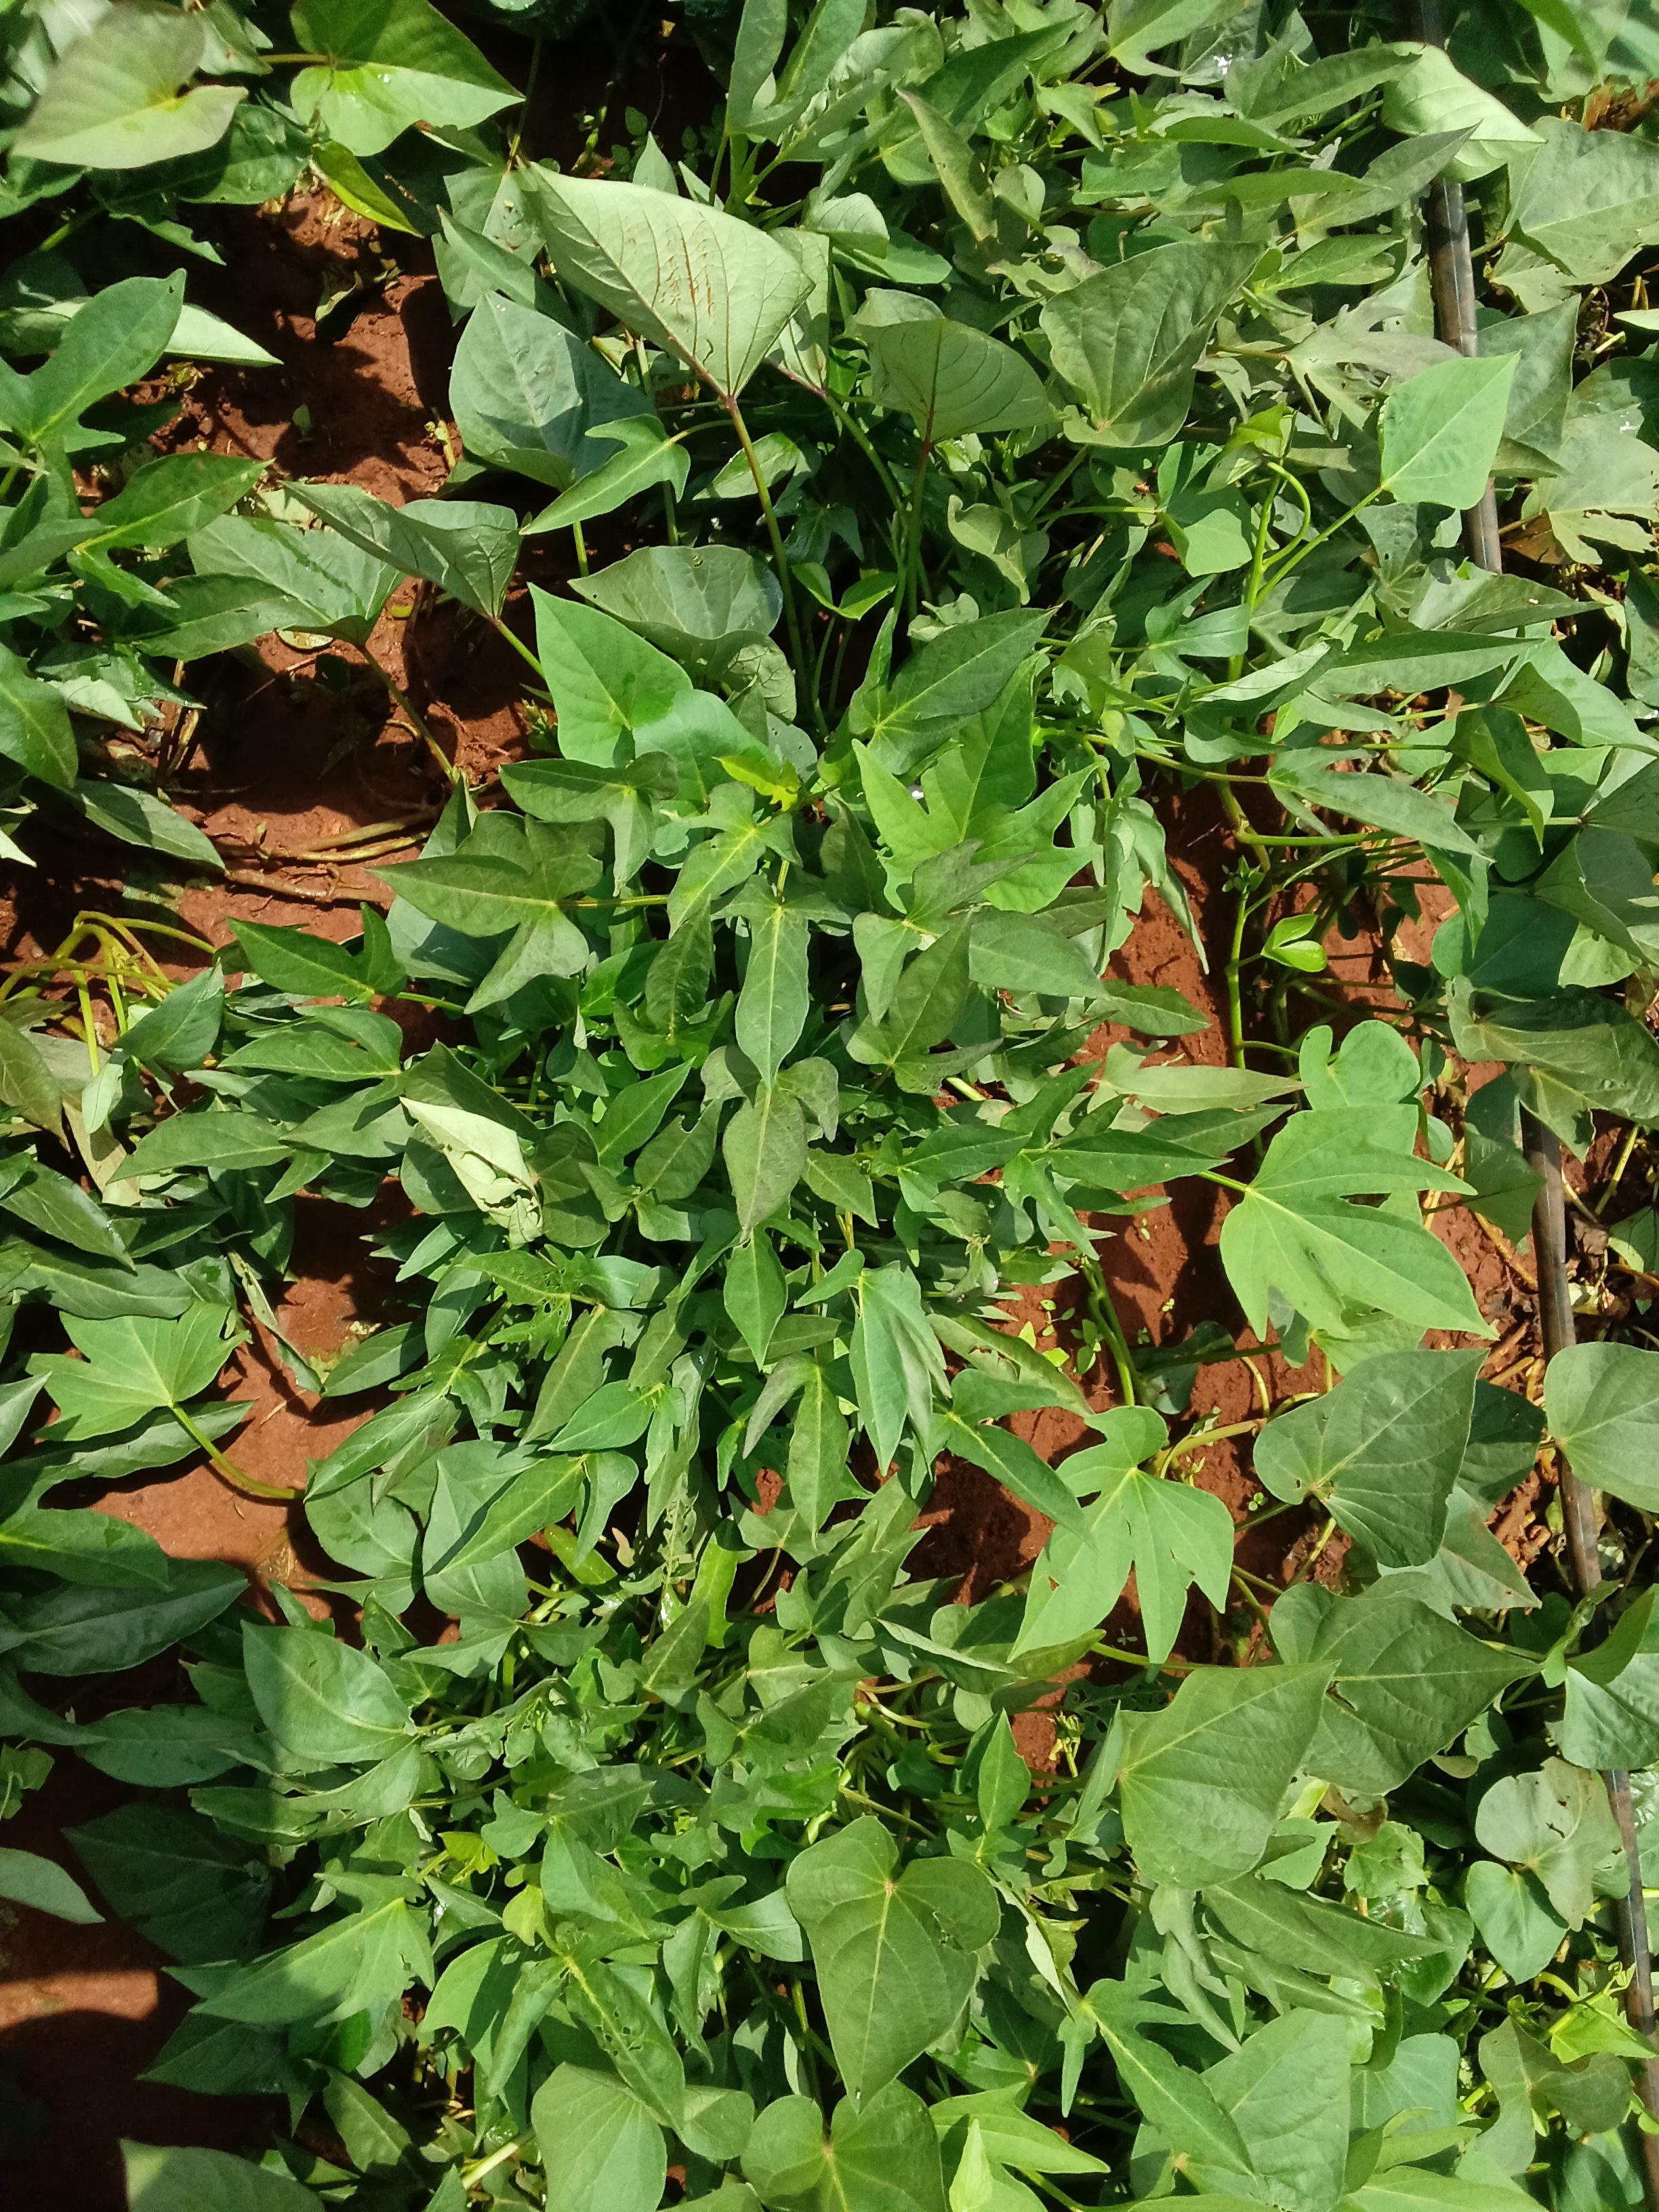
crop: sweet potato
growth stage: vegetative
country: Kenya
